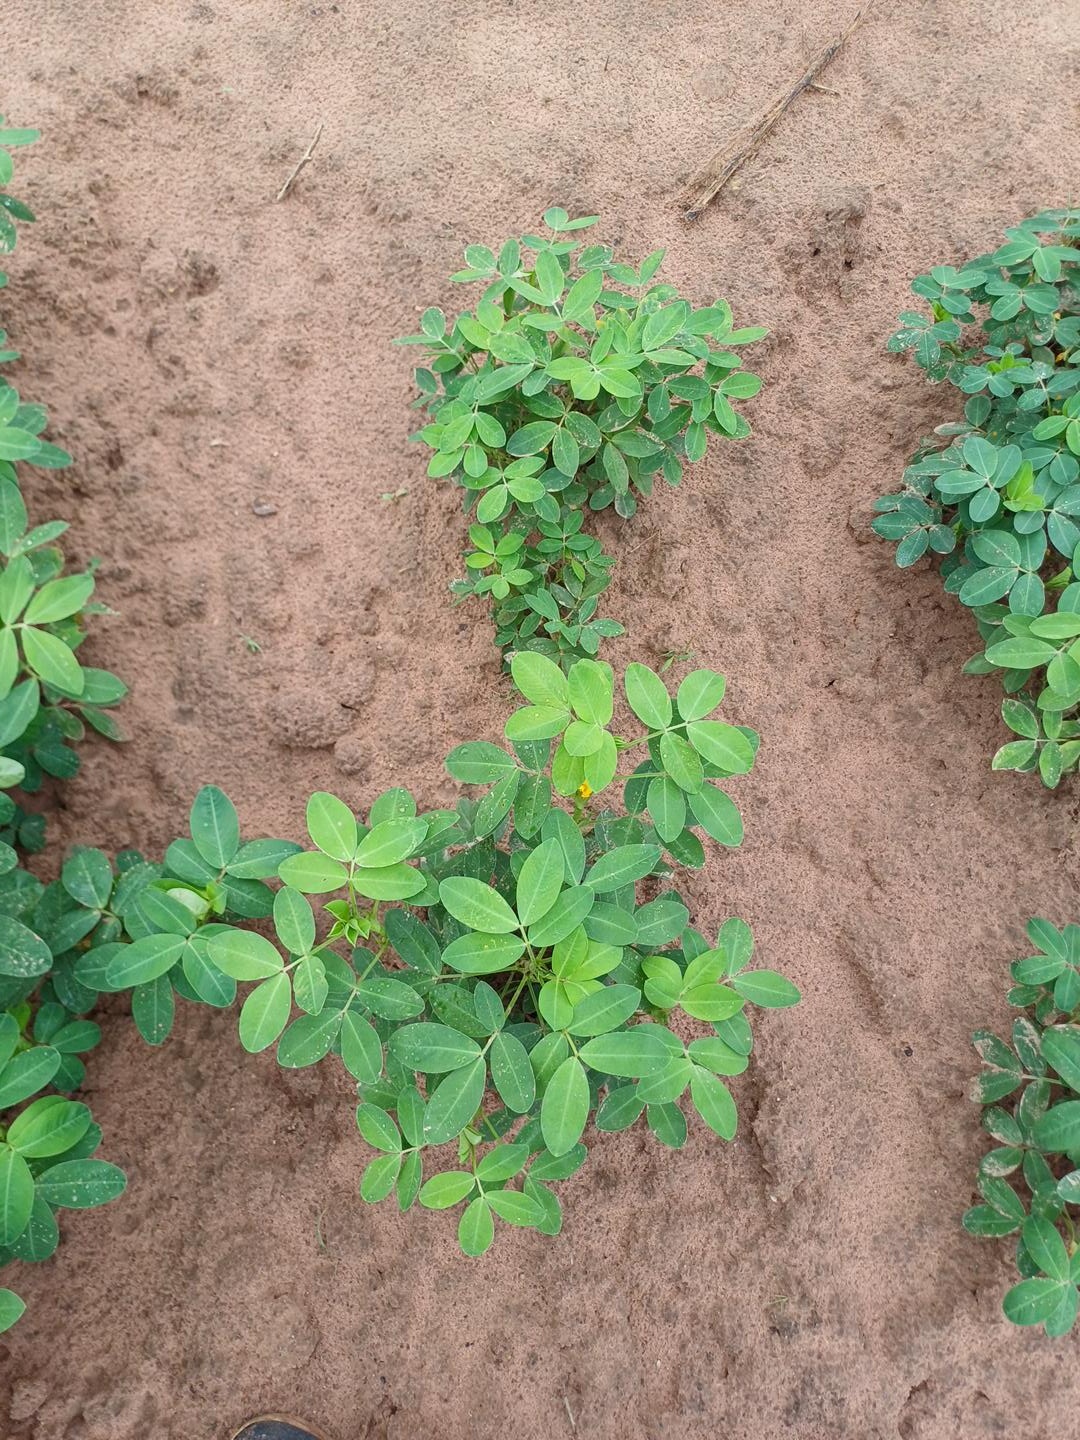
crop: groundnut
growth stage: flowering
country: Senegal
